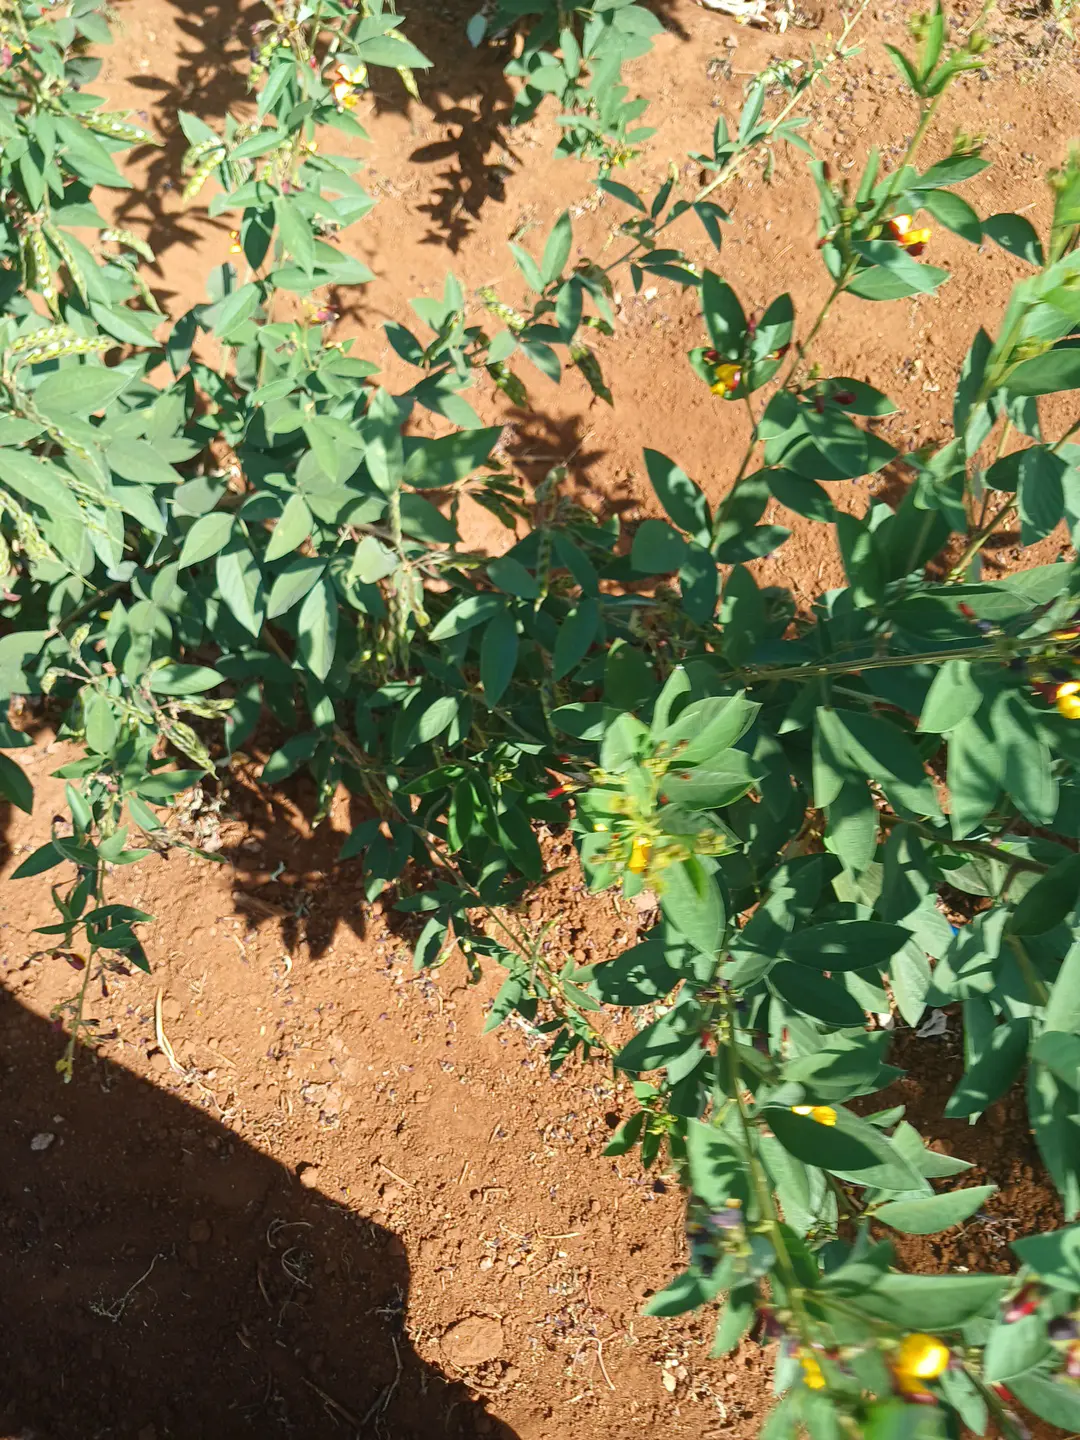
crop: pigeonpea
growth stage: development pod
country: Kenya
